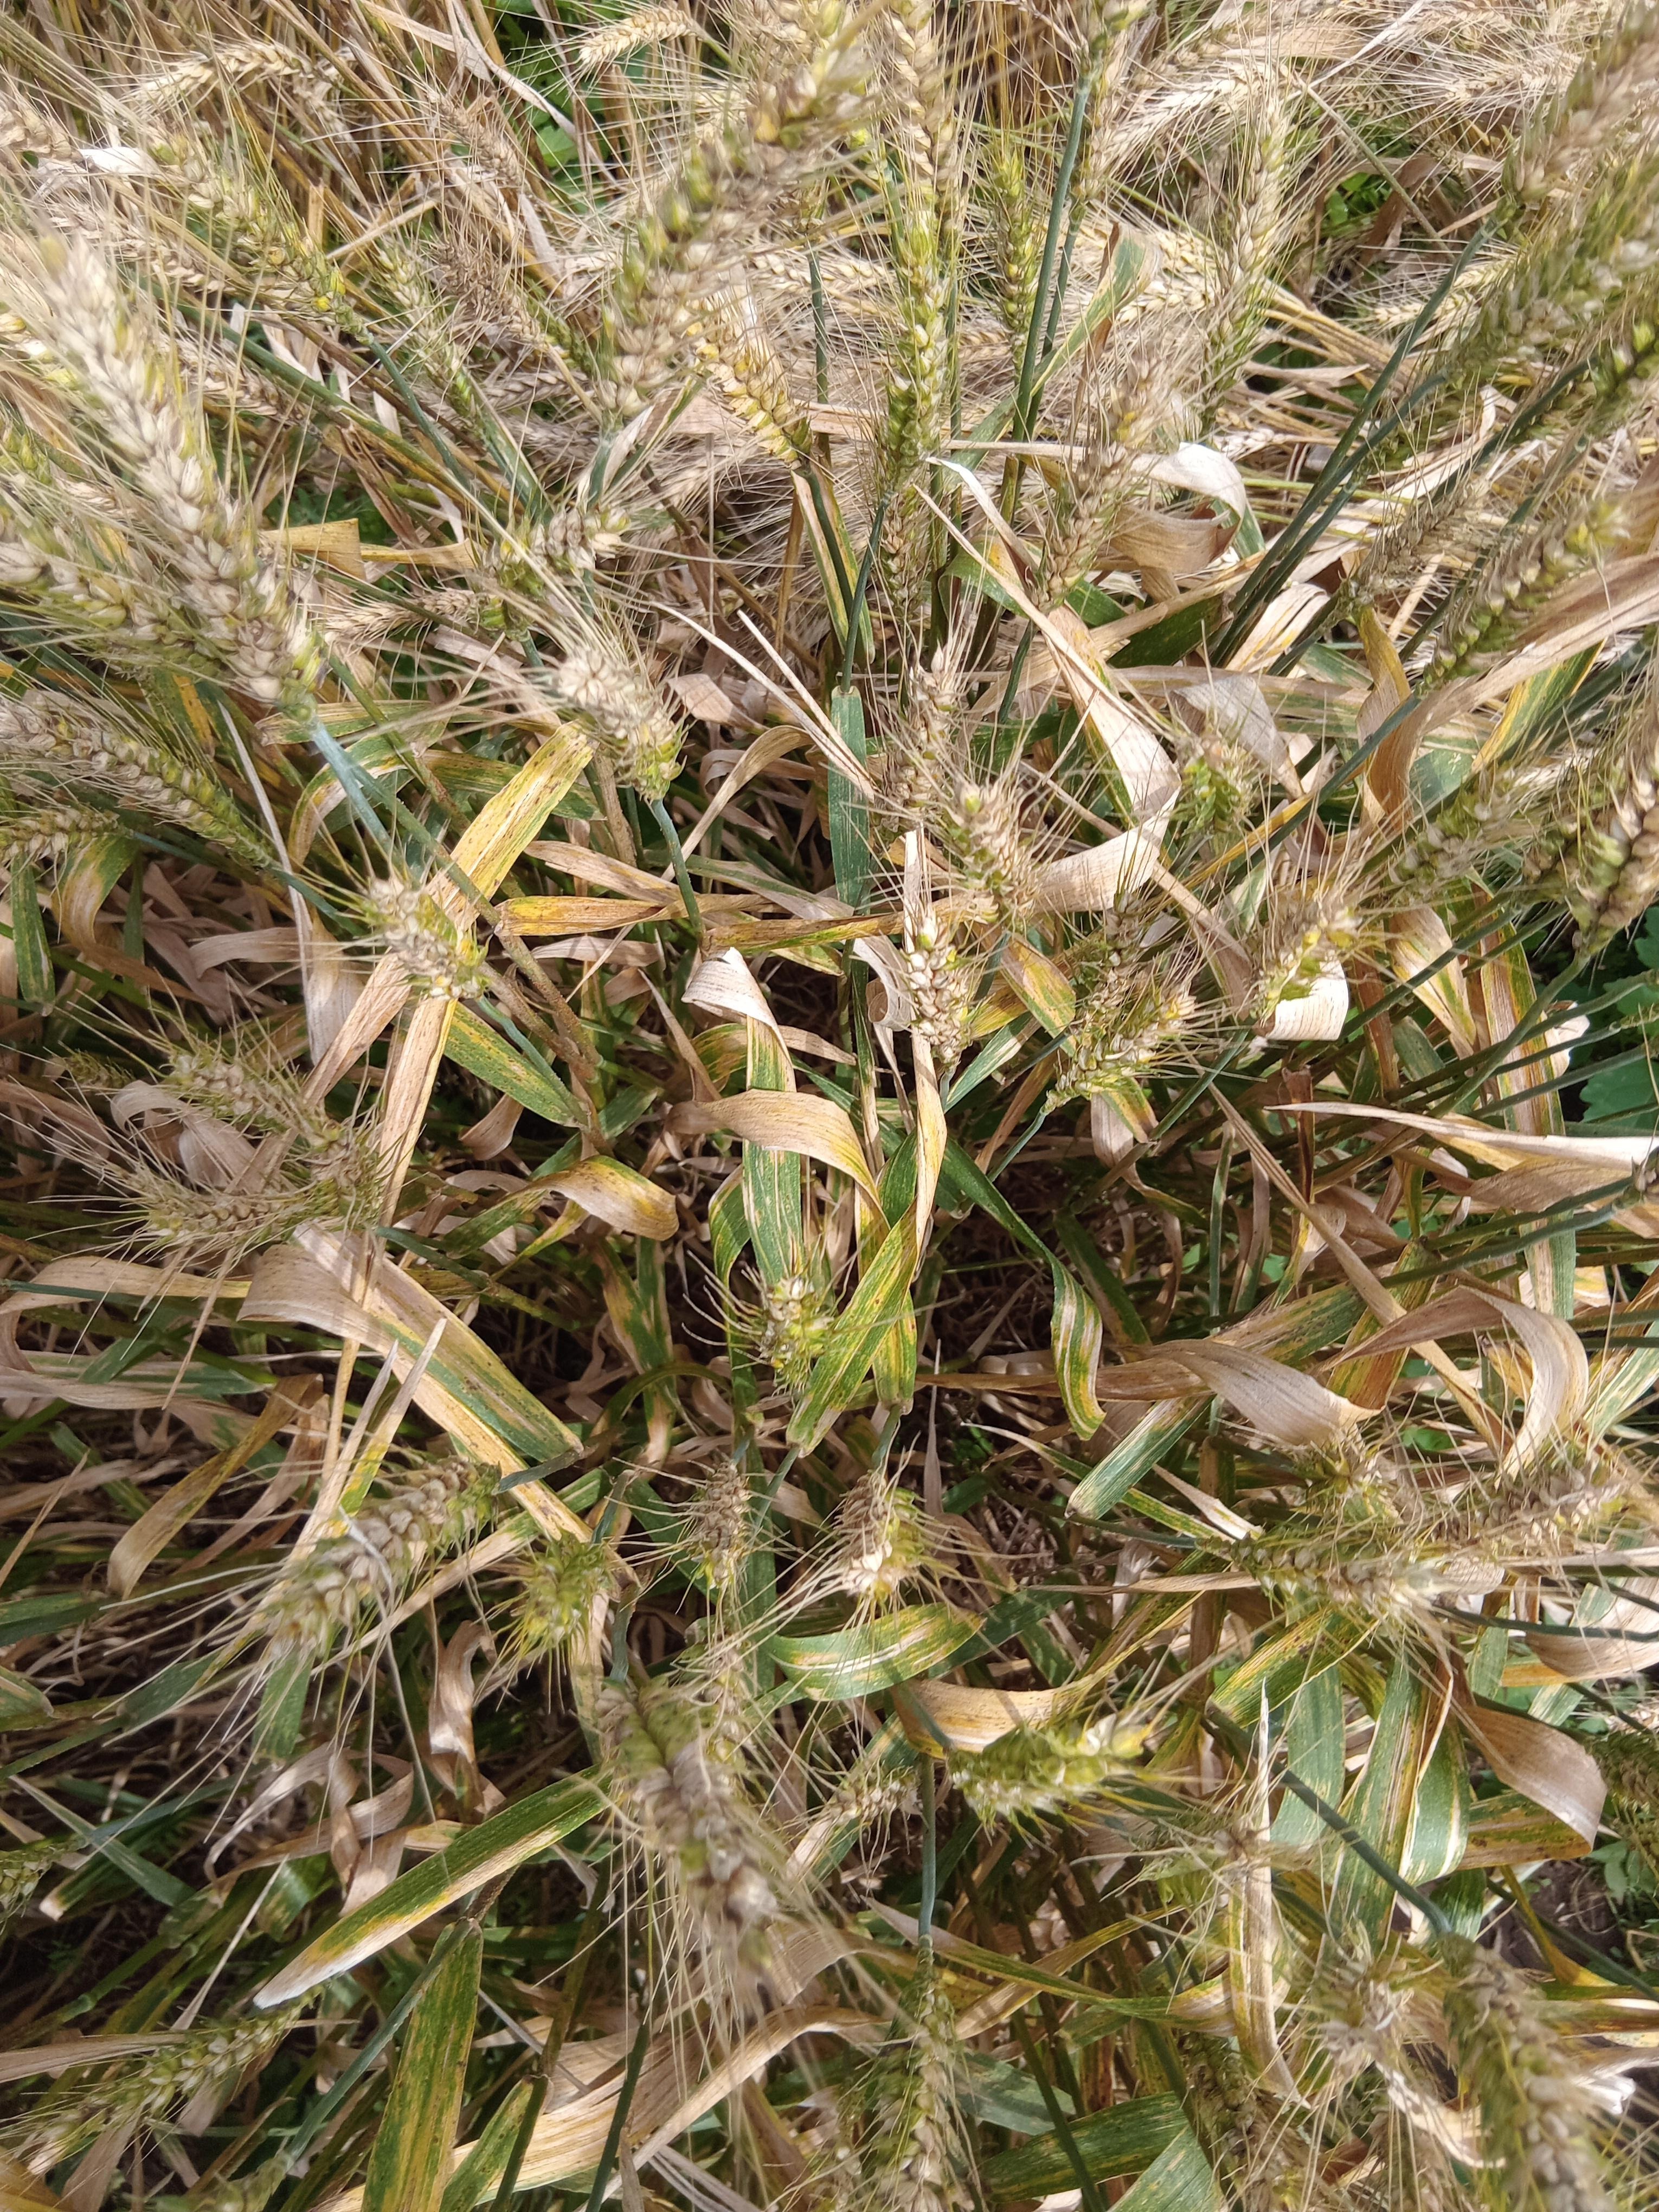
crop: wheat
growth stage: maturity
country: Kenya
